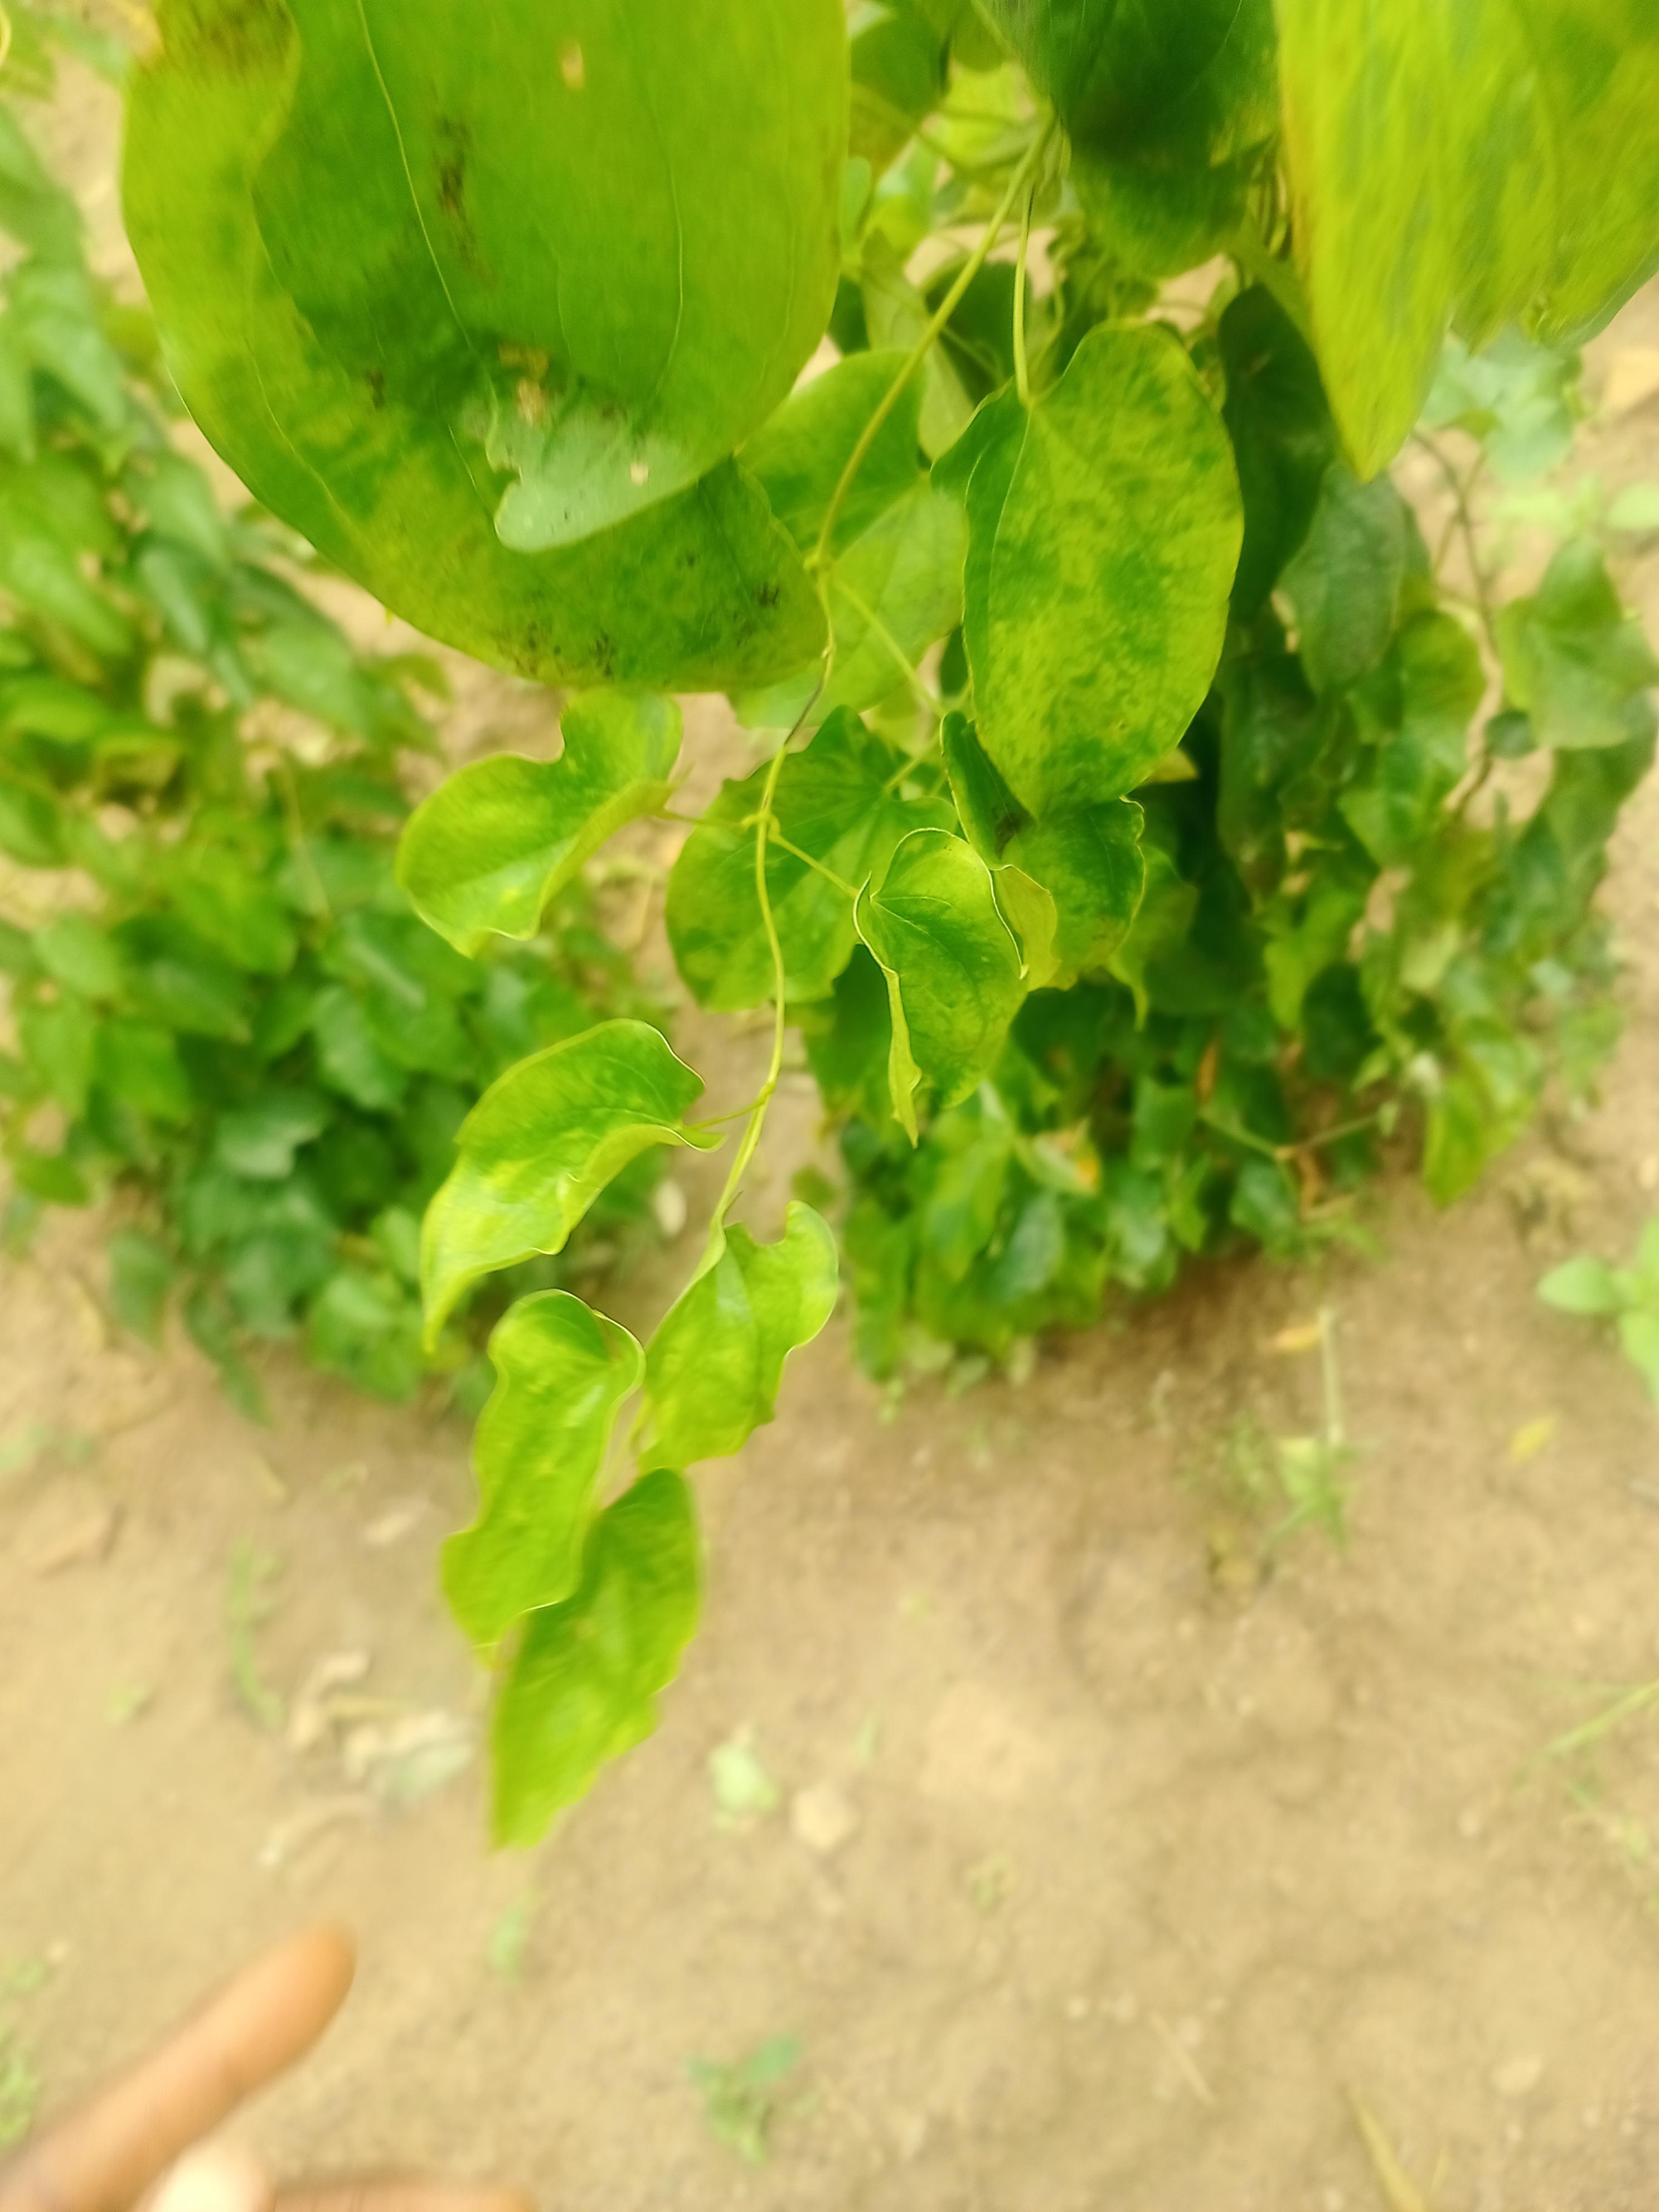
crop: yam
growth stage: vegetative
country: Nigeria
